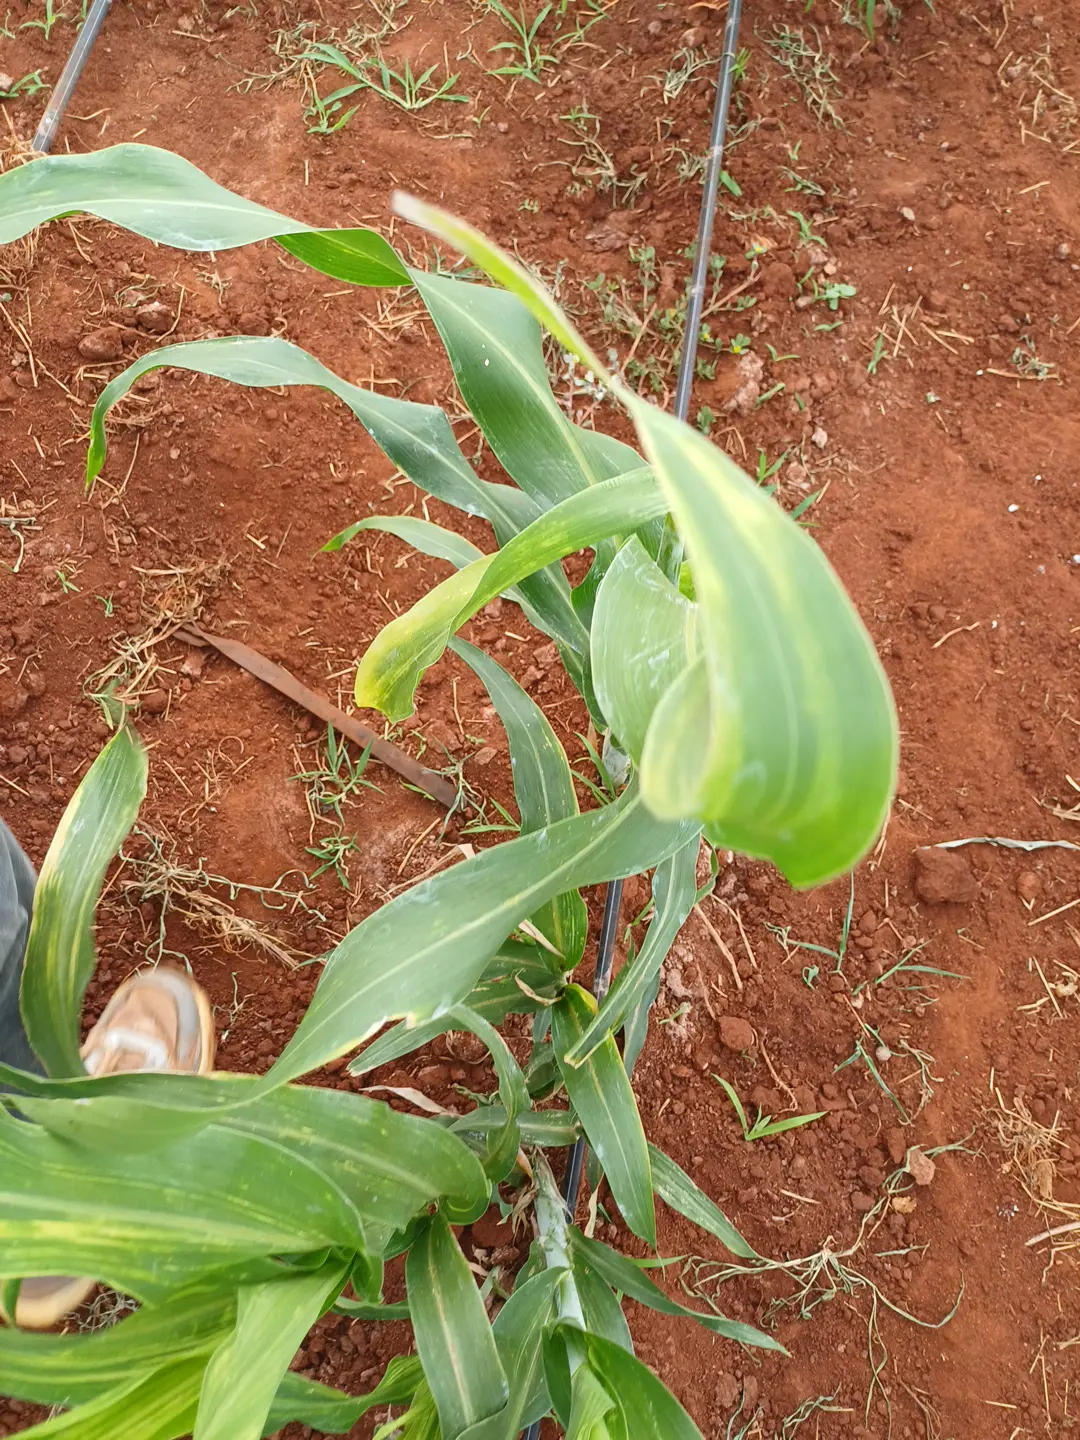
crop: sorghum
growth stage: heading tuber
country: Kenya
